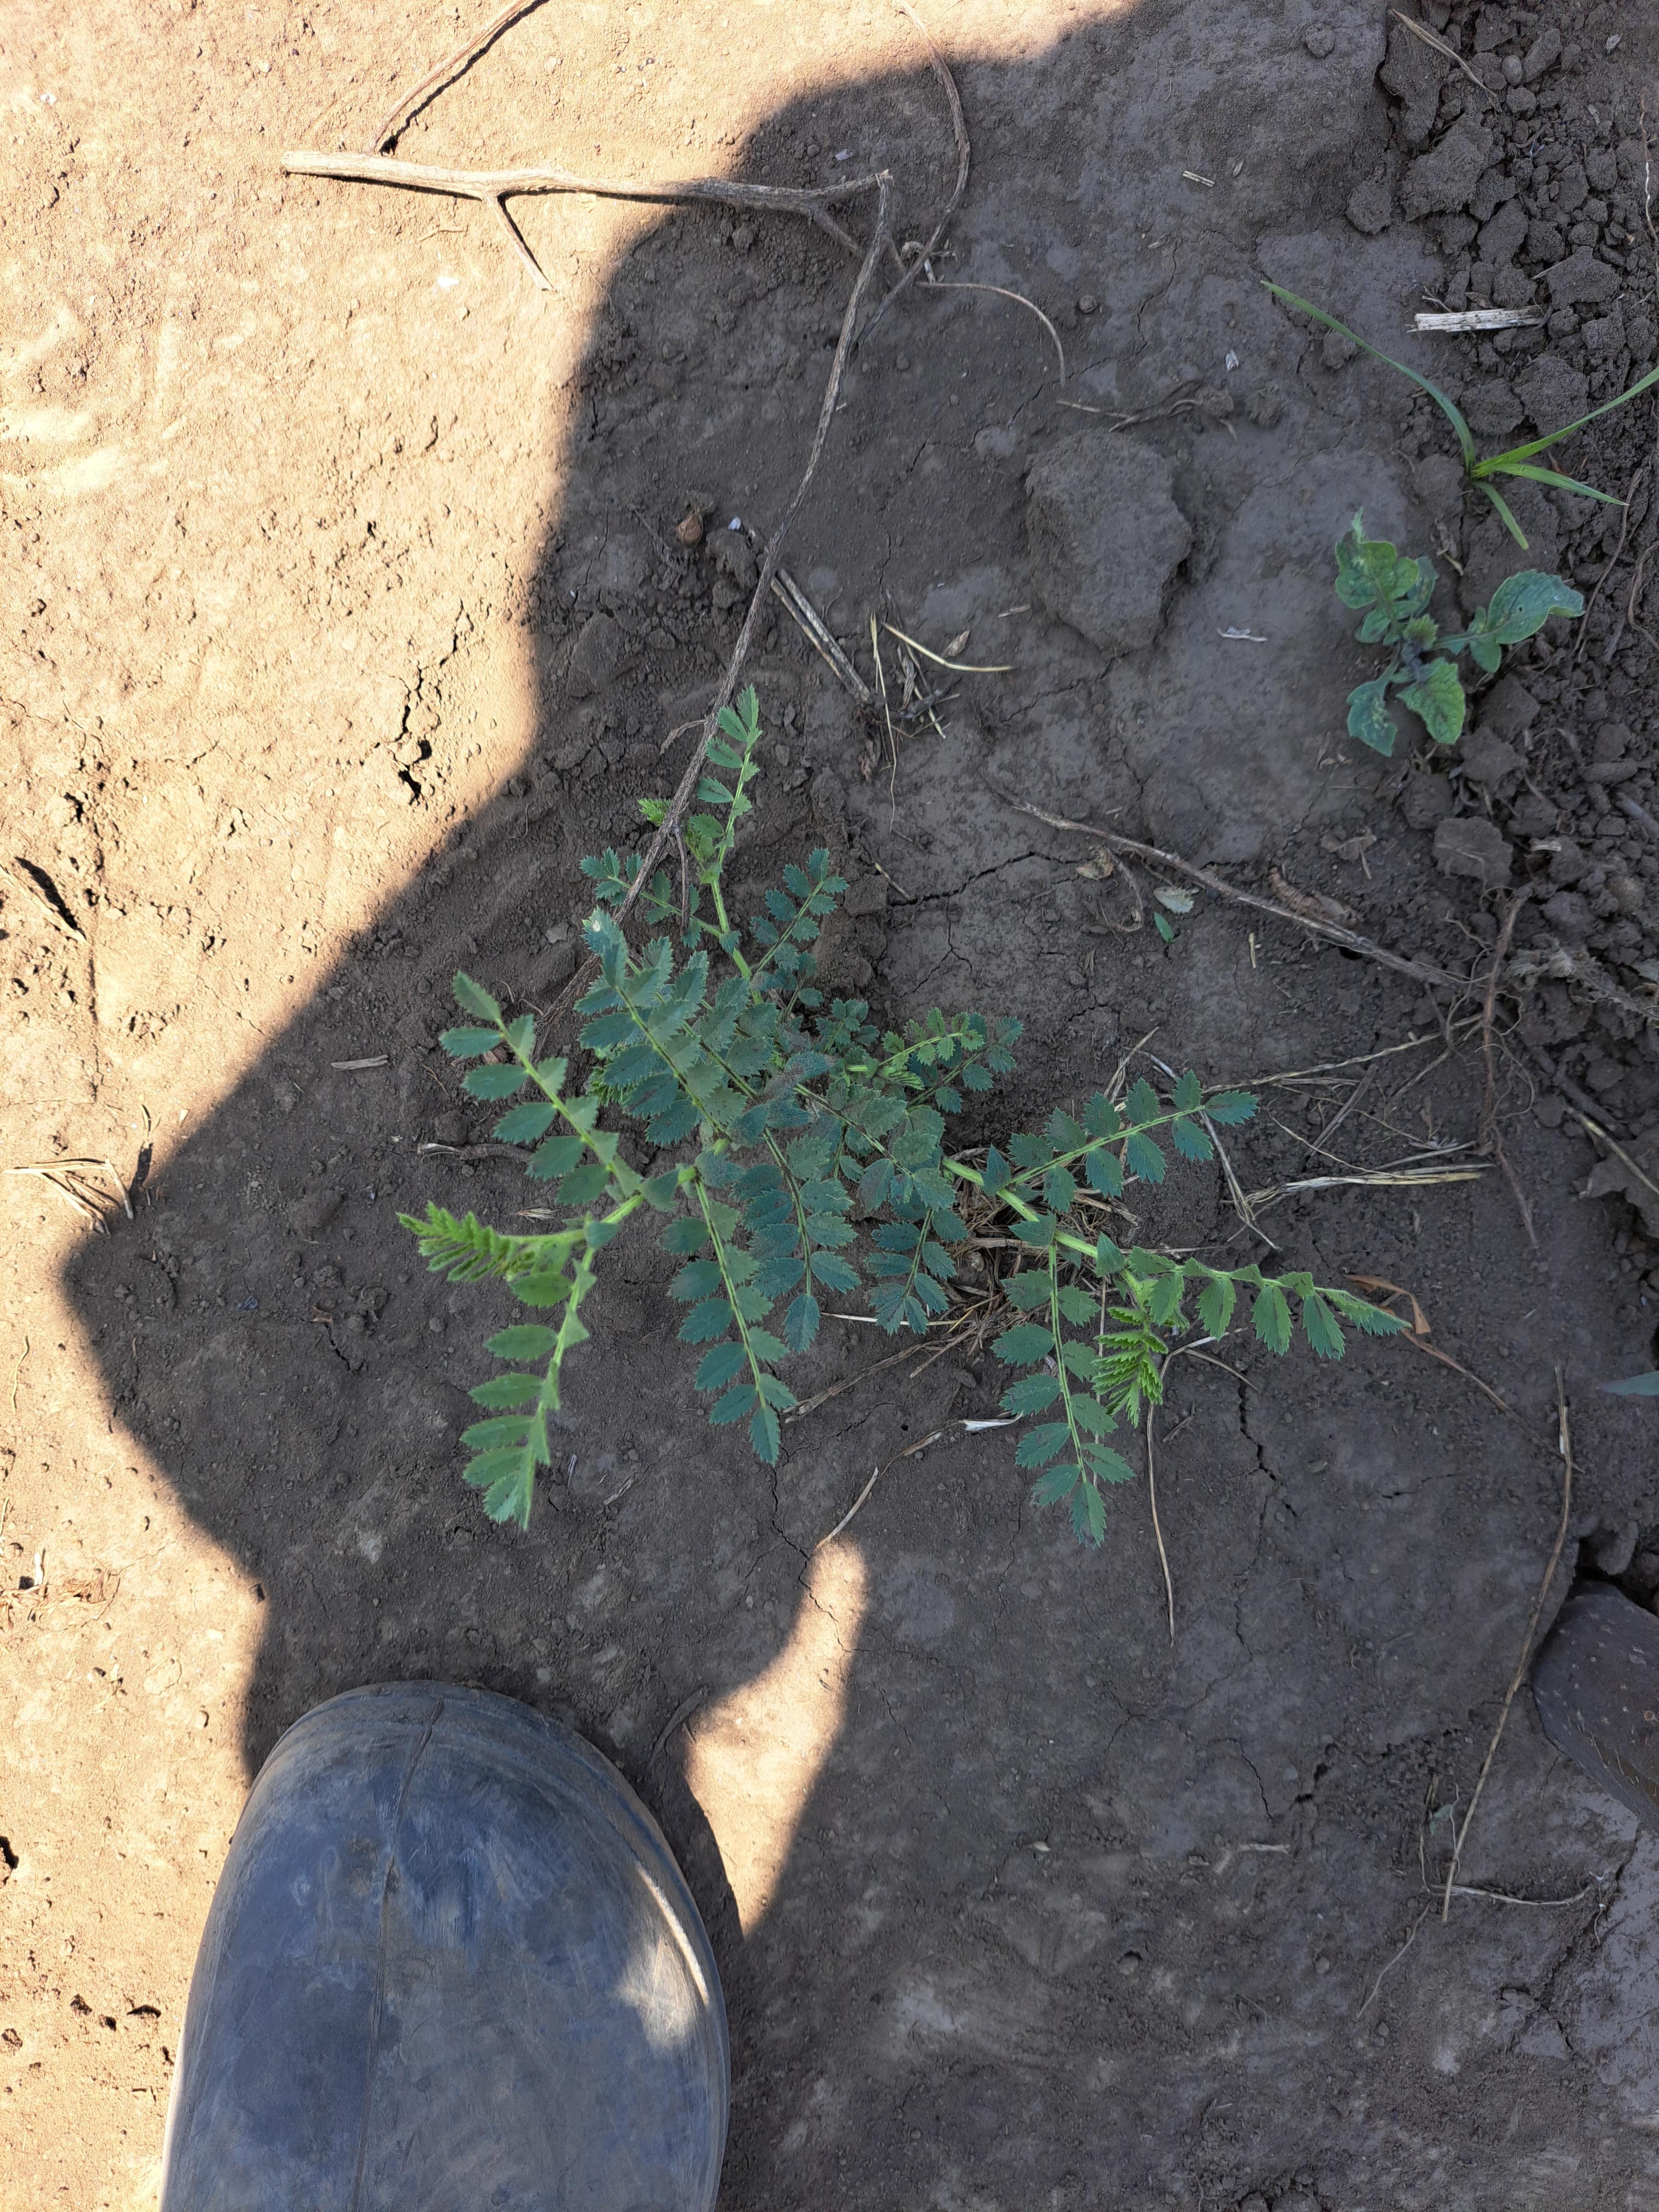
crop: chickpea
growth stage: vegetative
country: Tanzania
